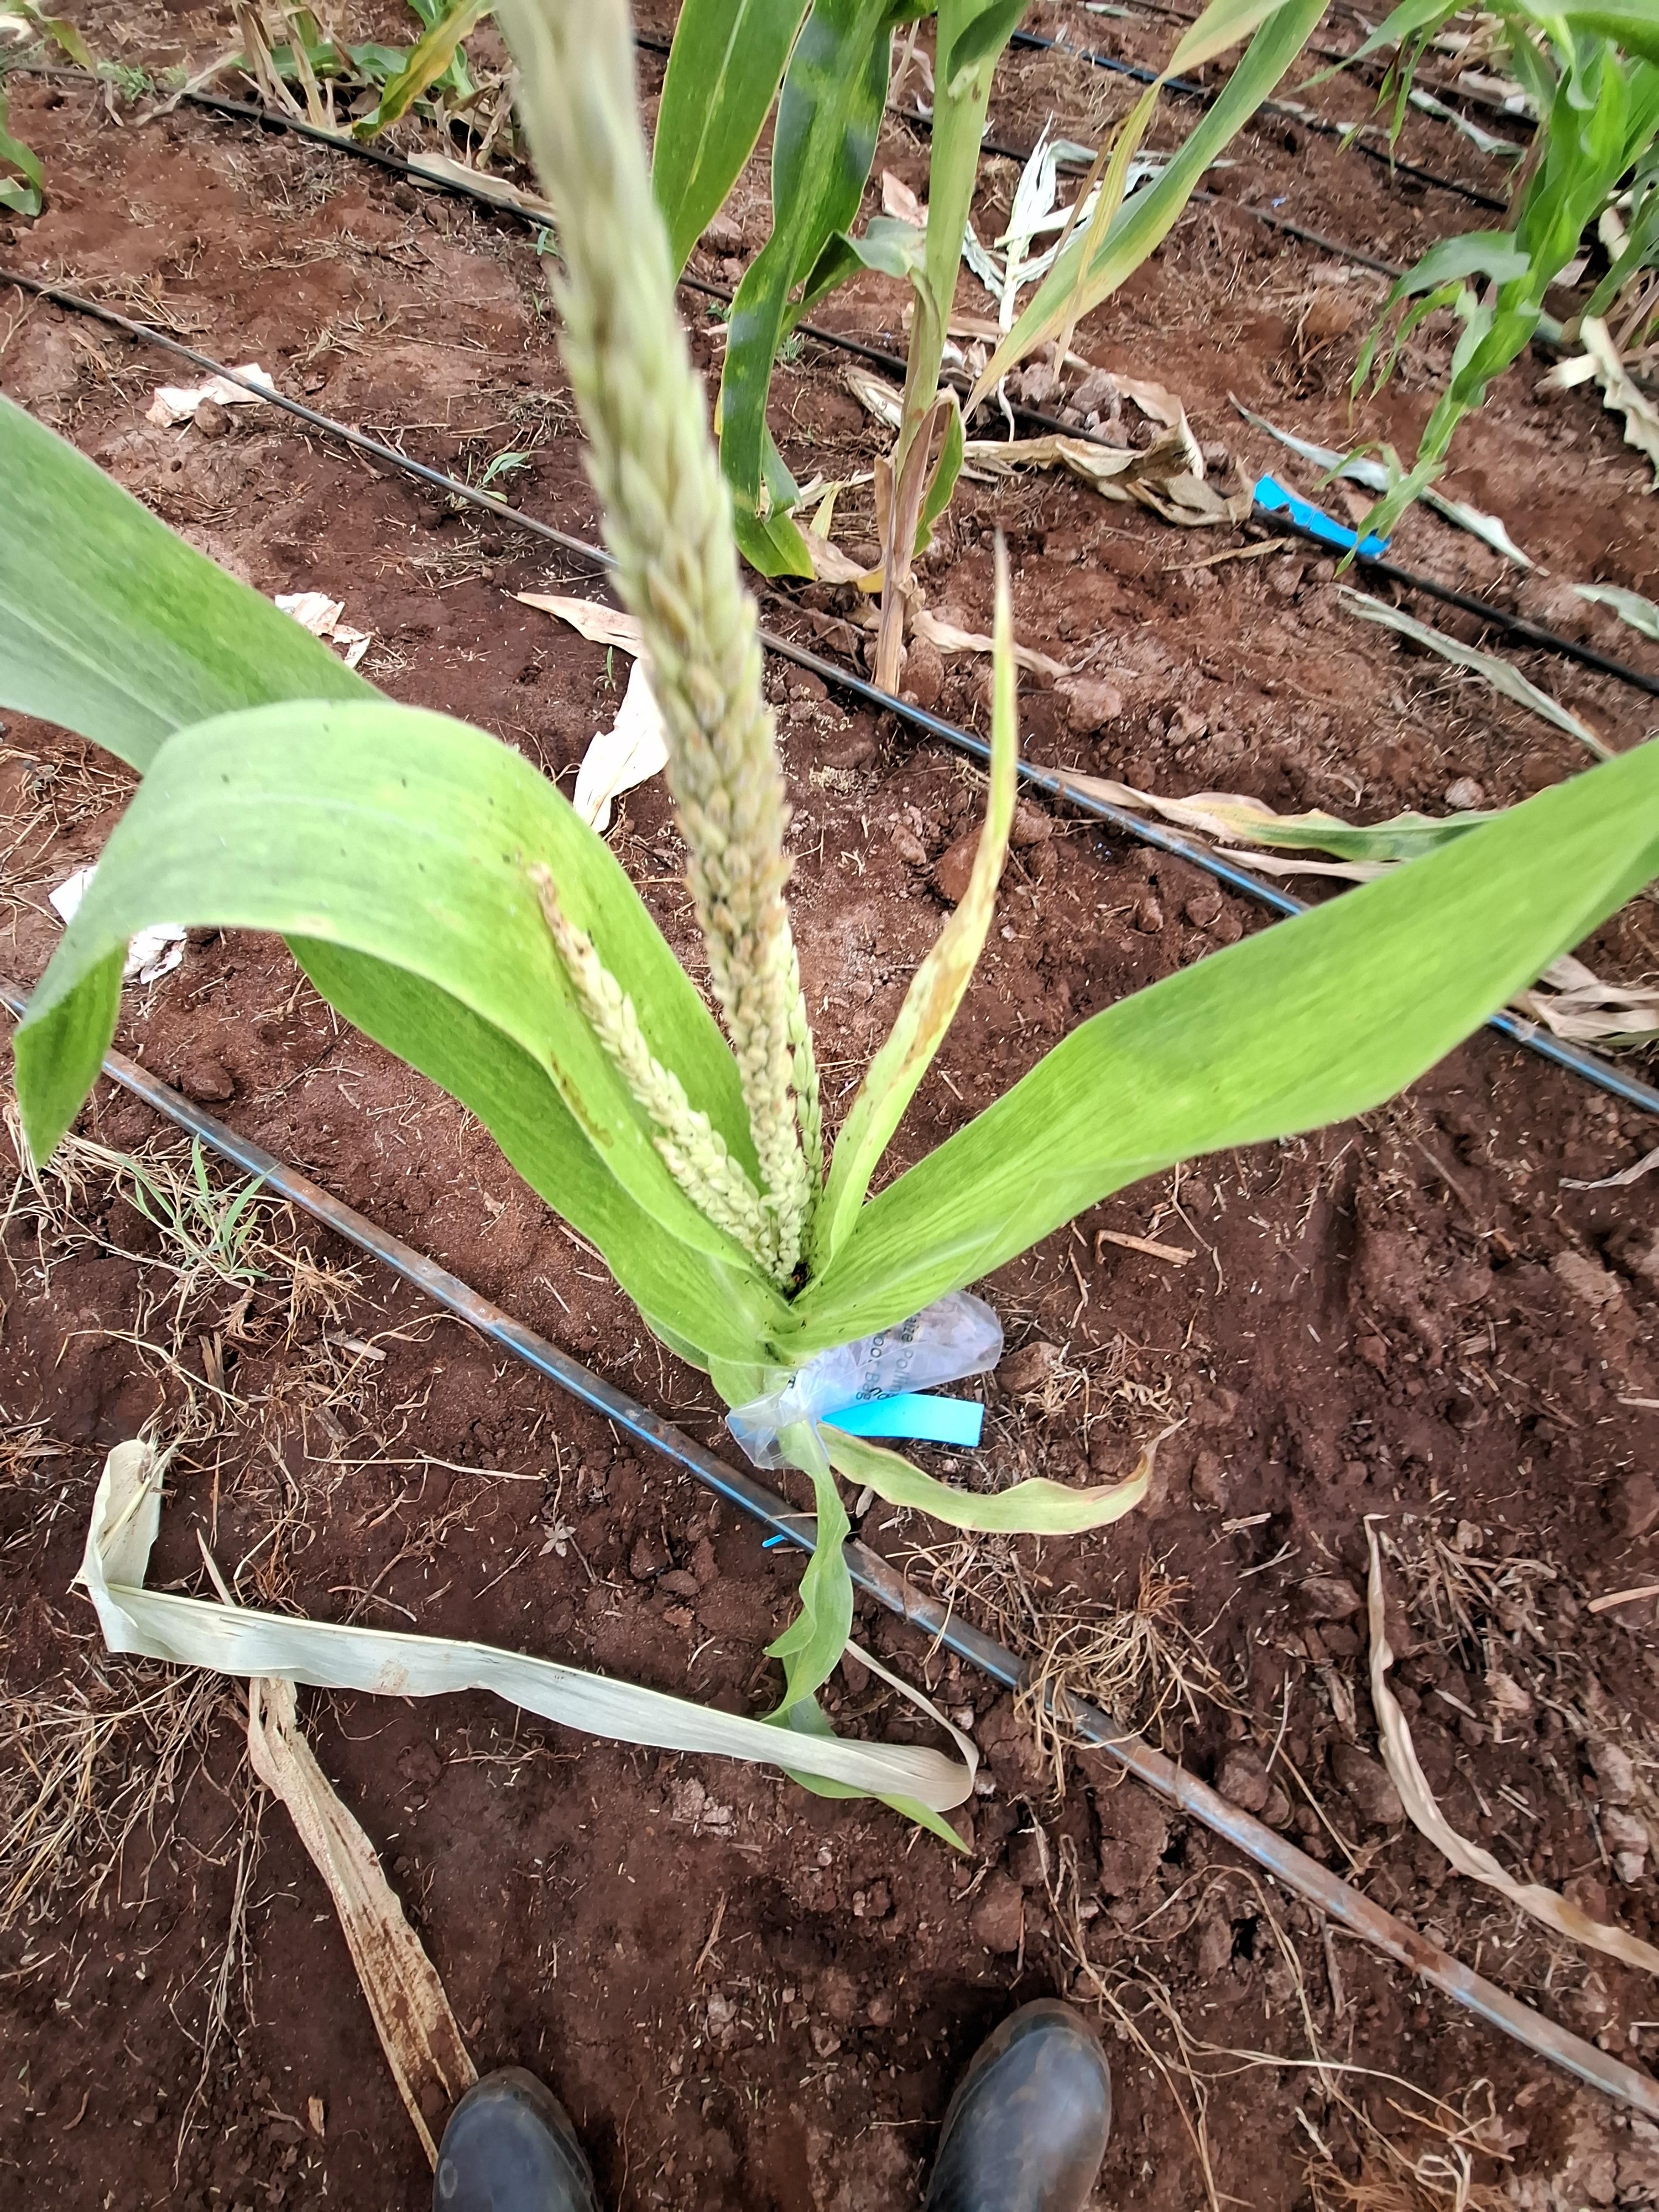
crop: maize
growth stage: flowering
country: Kenya
